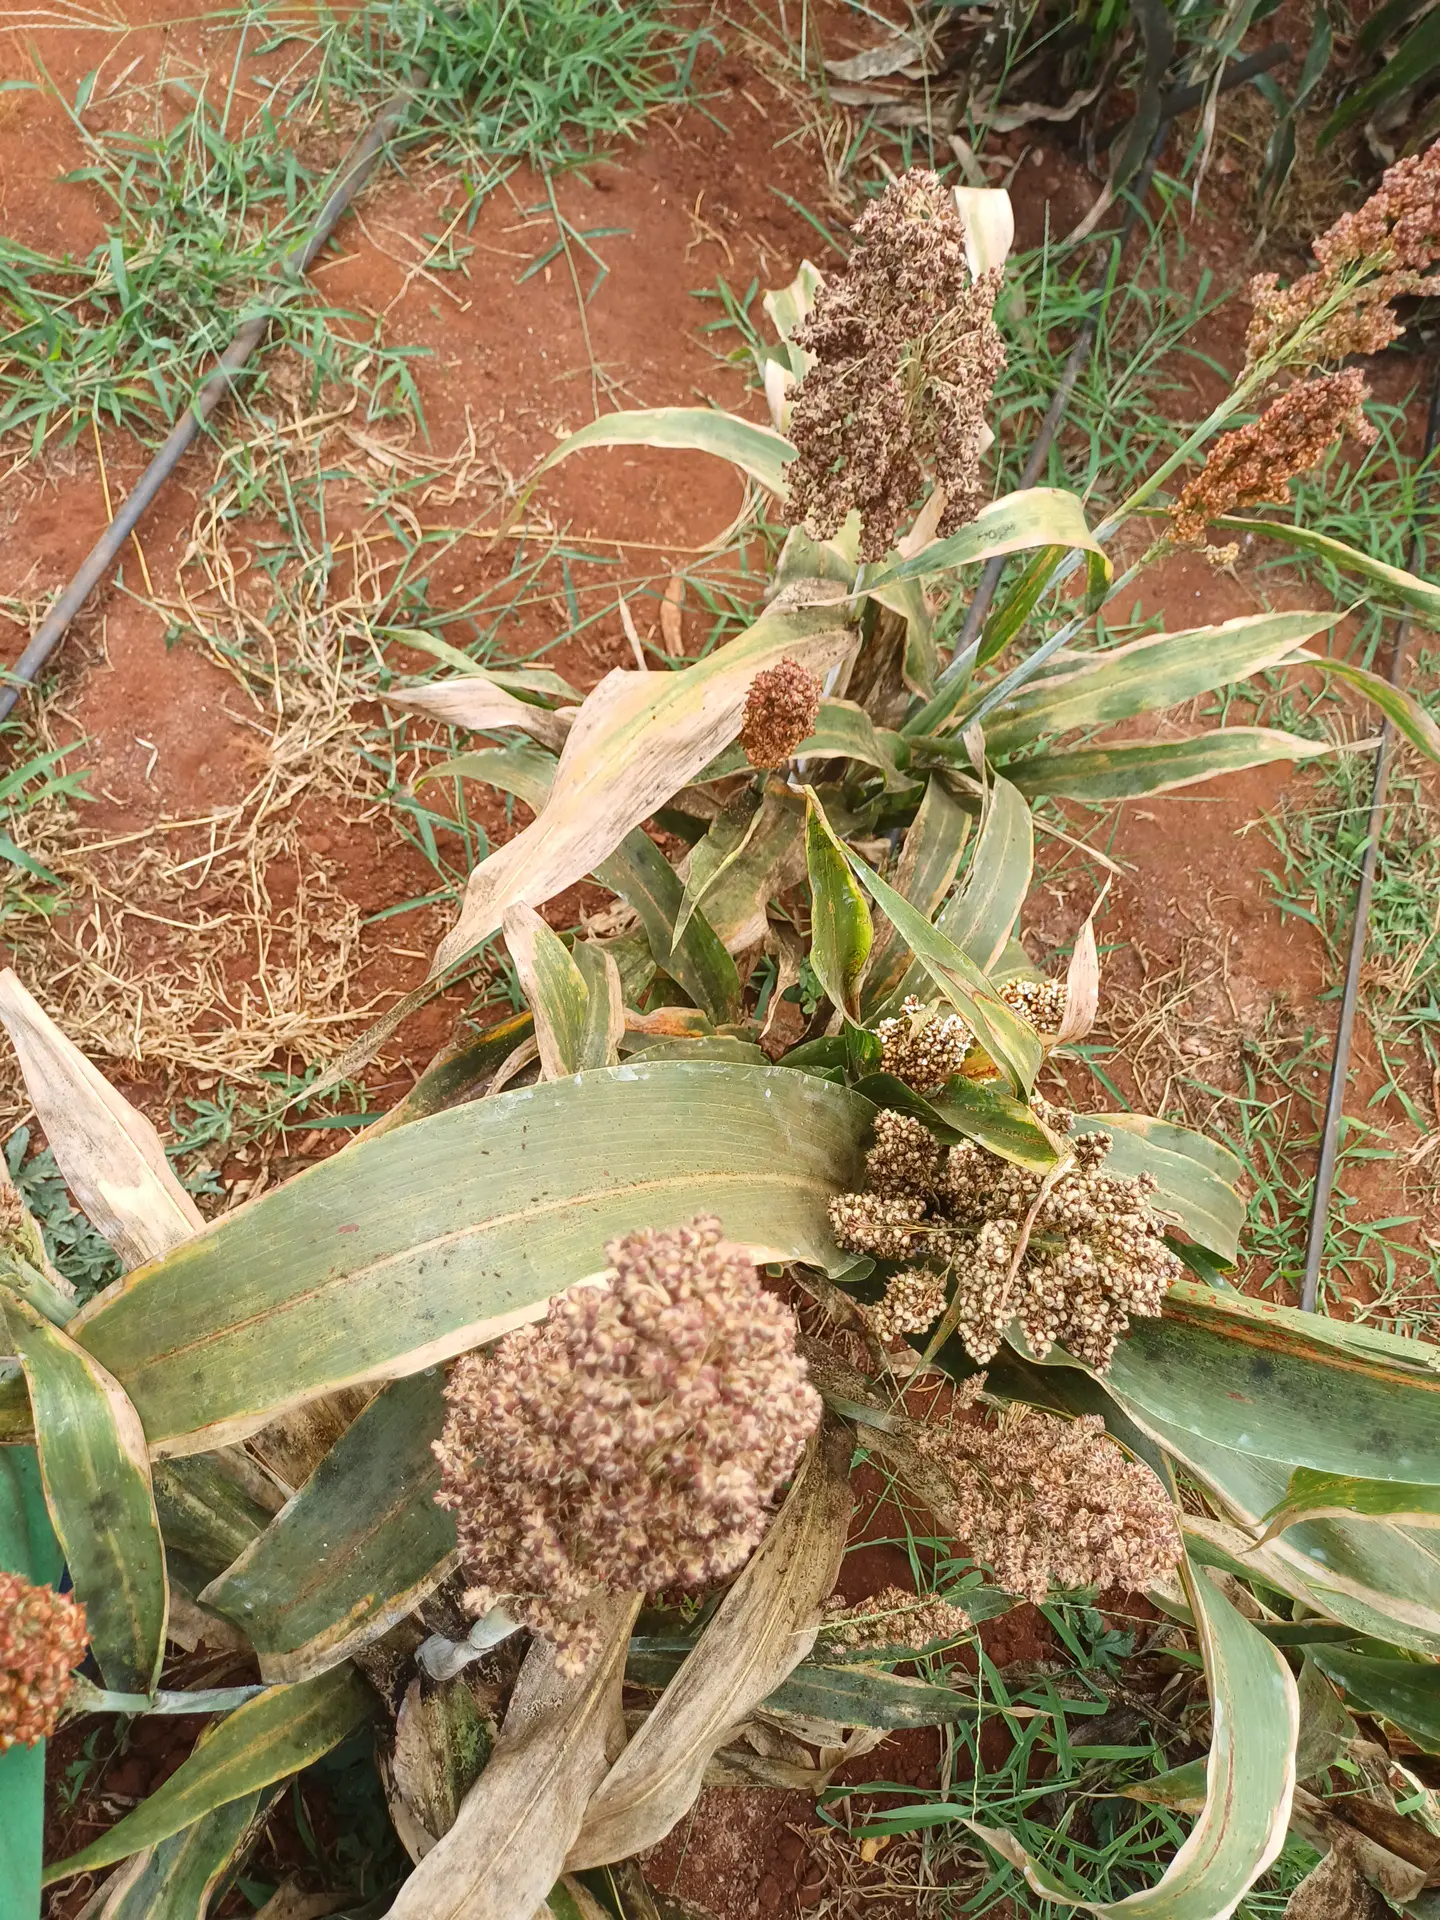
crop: sorghum
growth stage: maturity
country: Kenya
